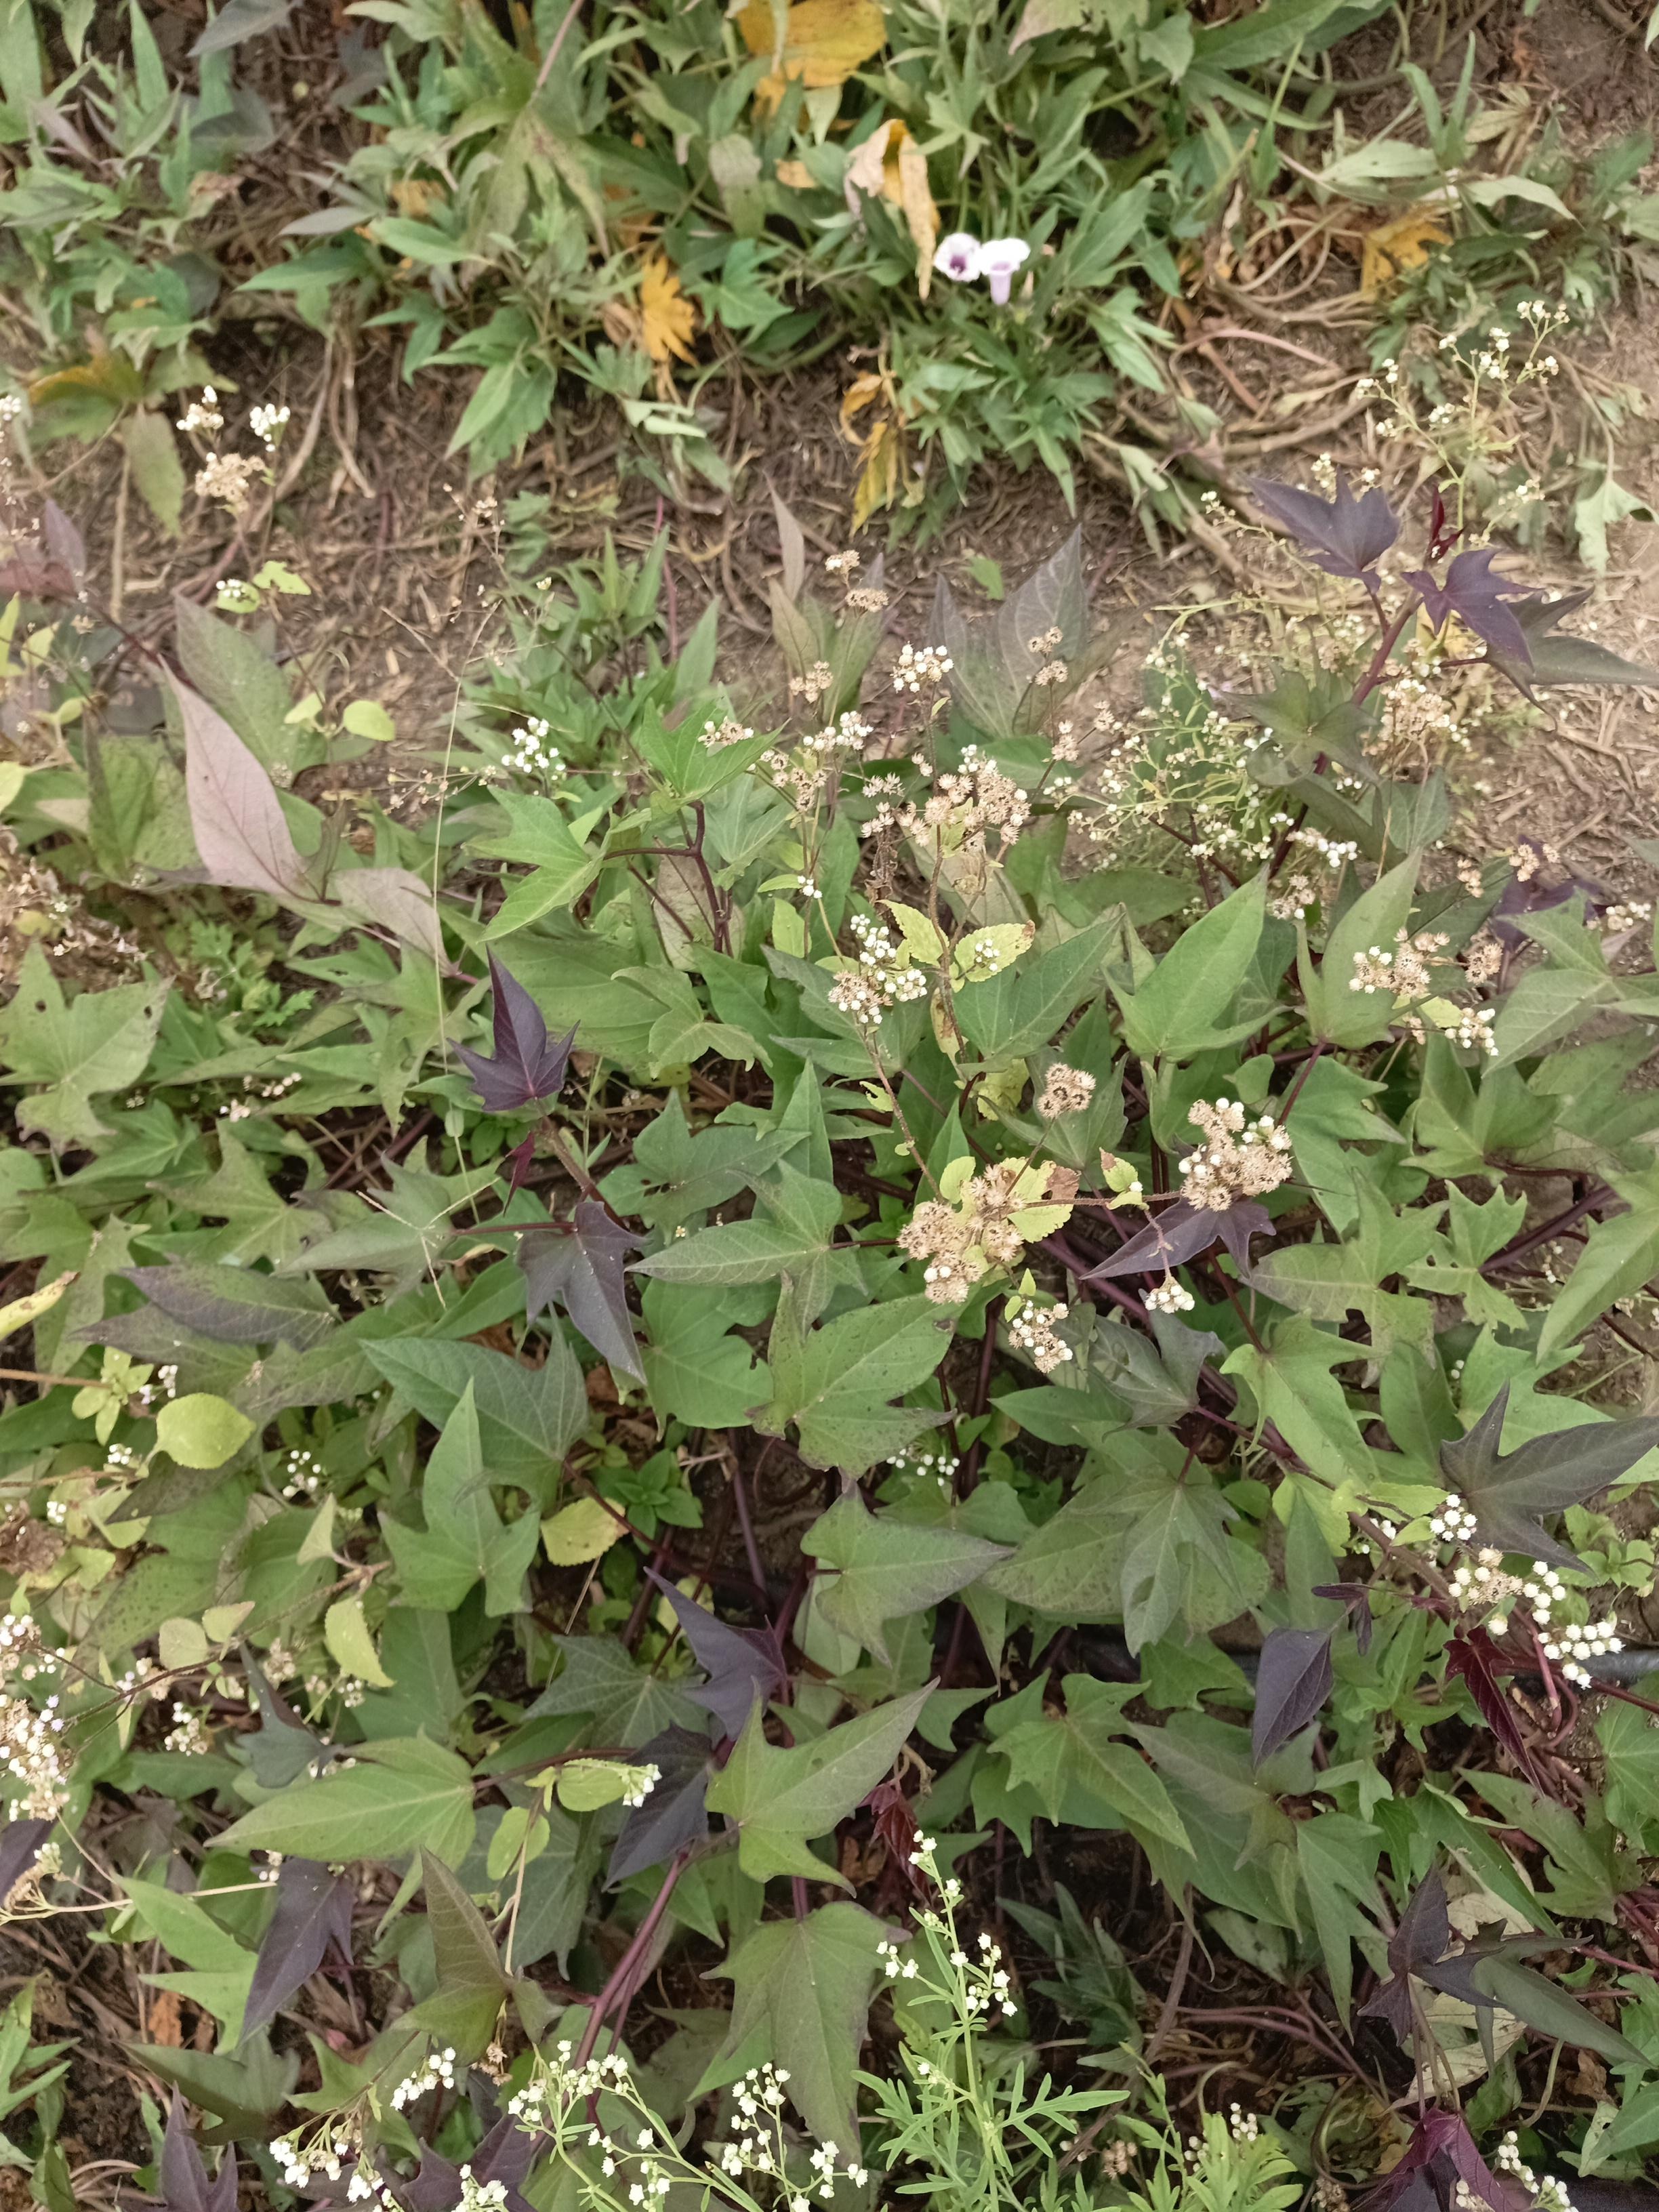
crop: chickpea
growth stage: emergence
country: Tanzania
